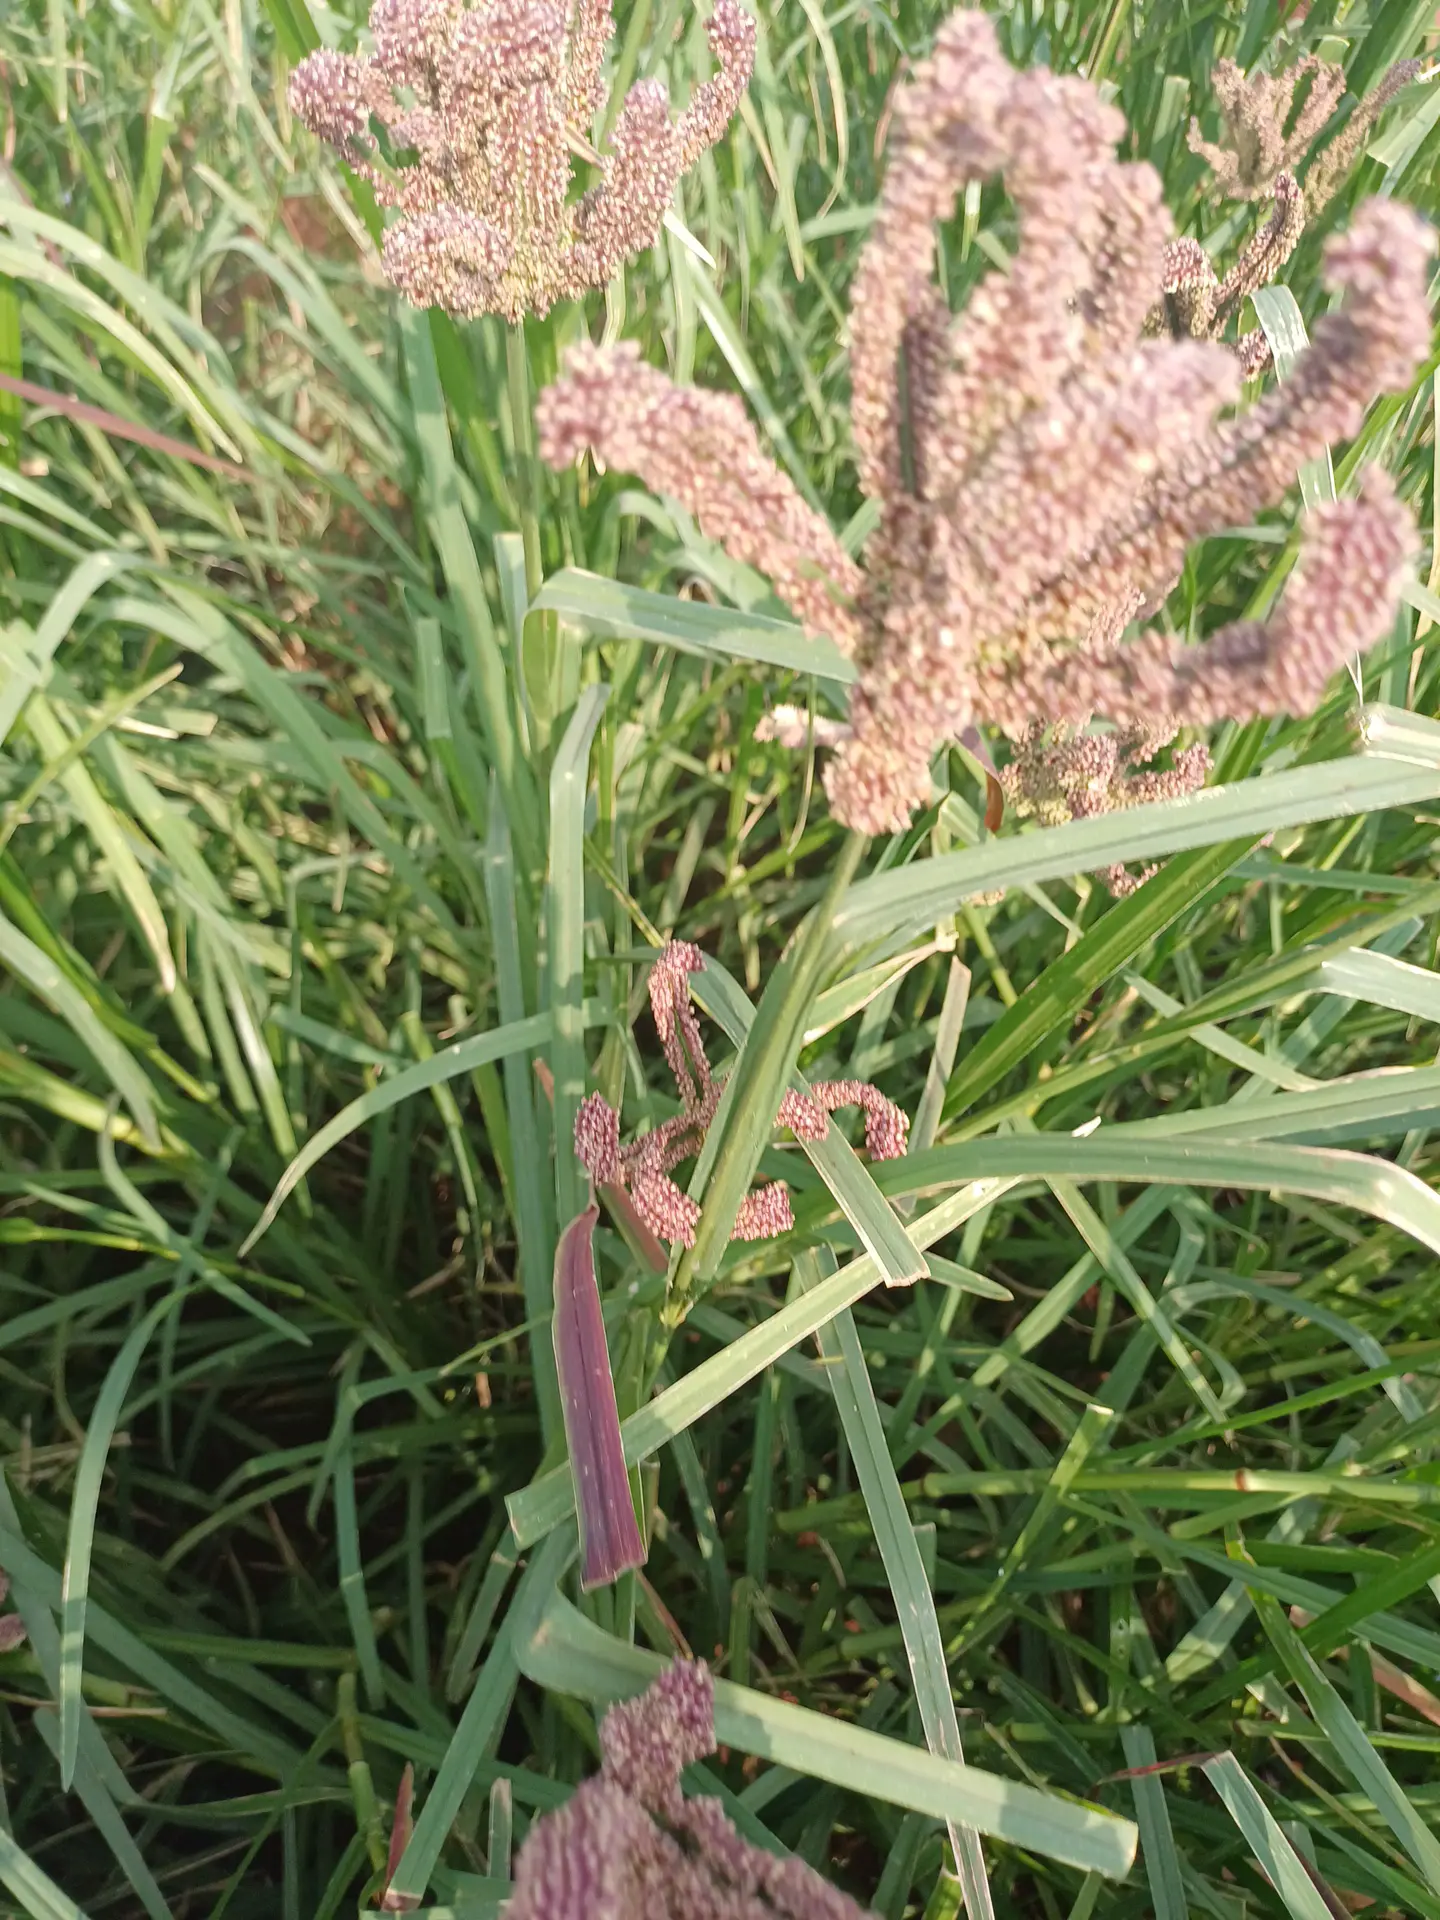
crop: finger millet
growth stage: filling grain
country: Kenya
